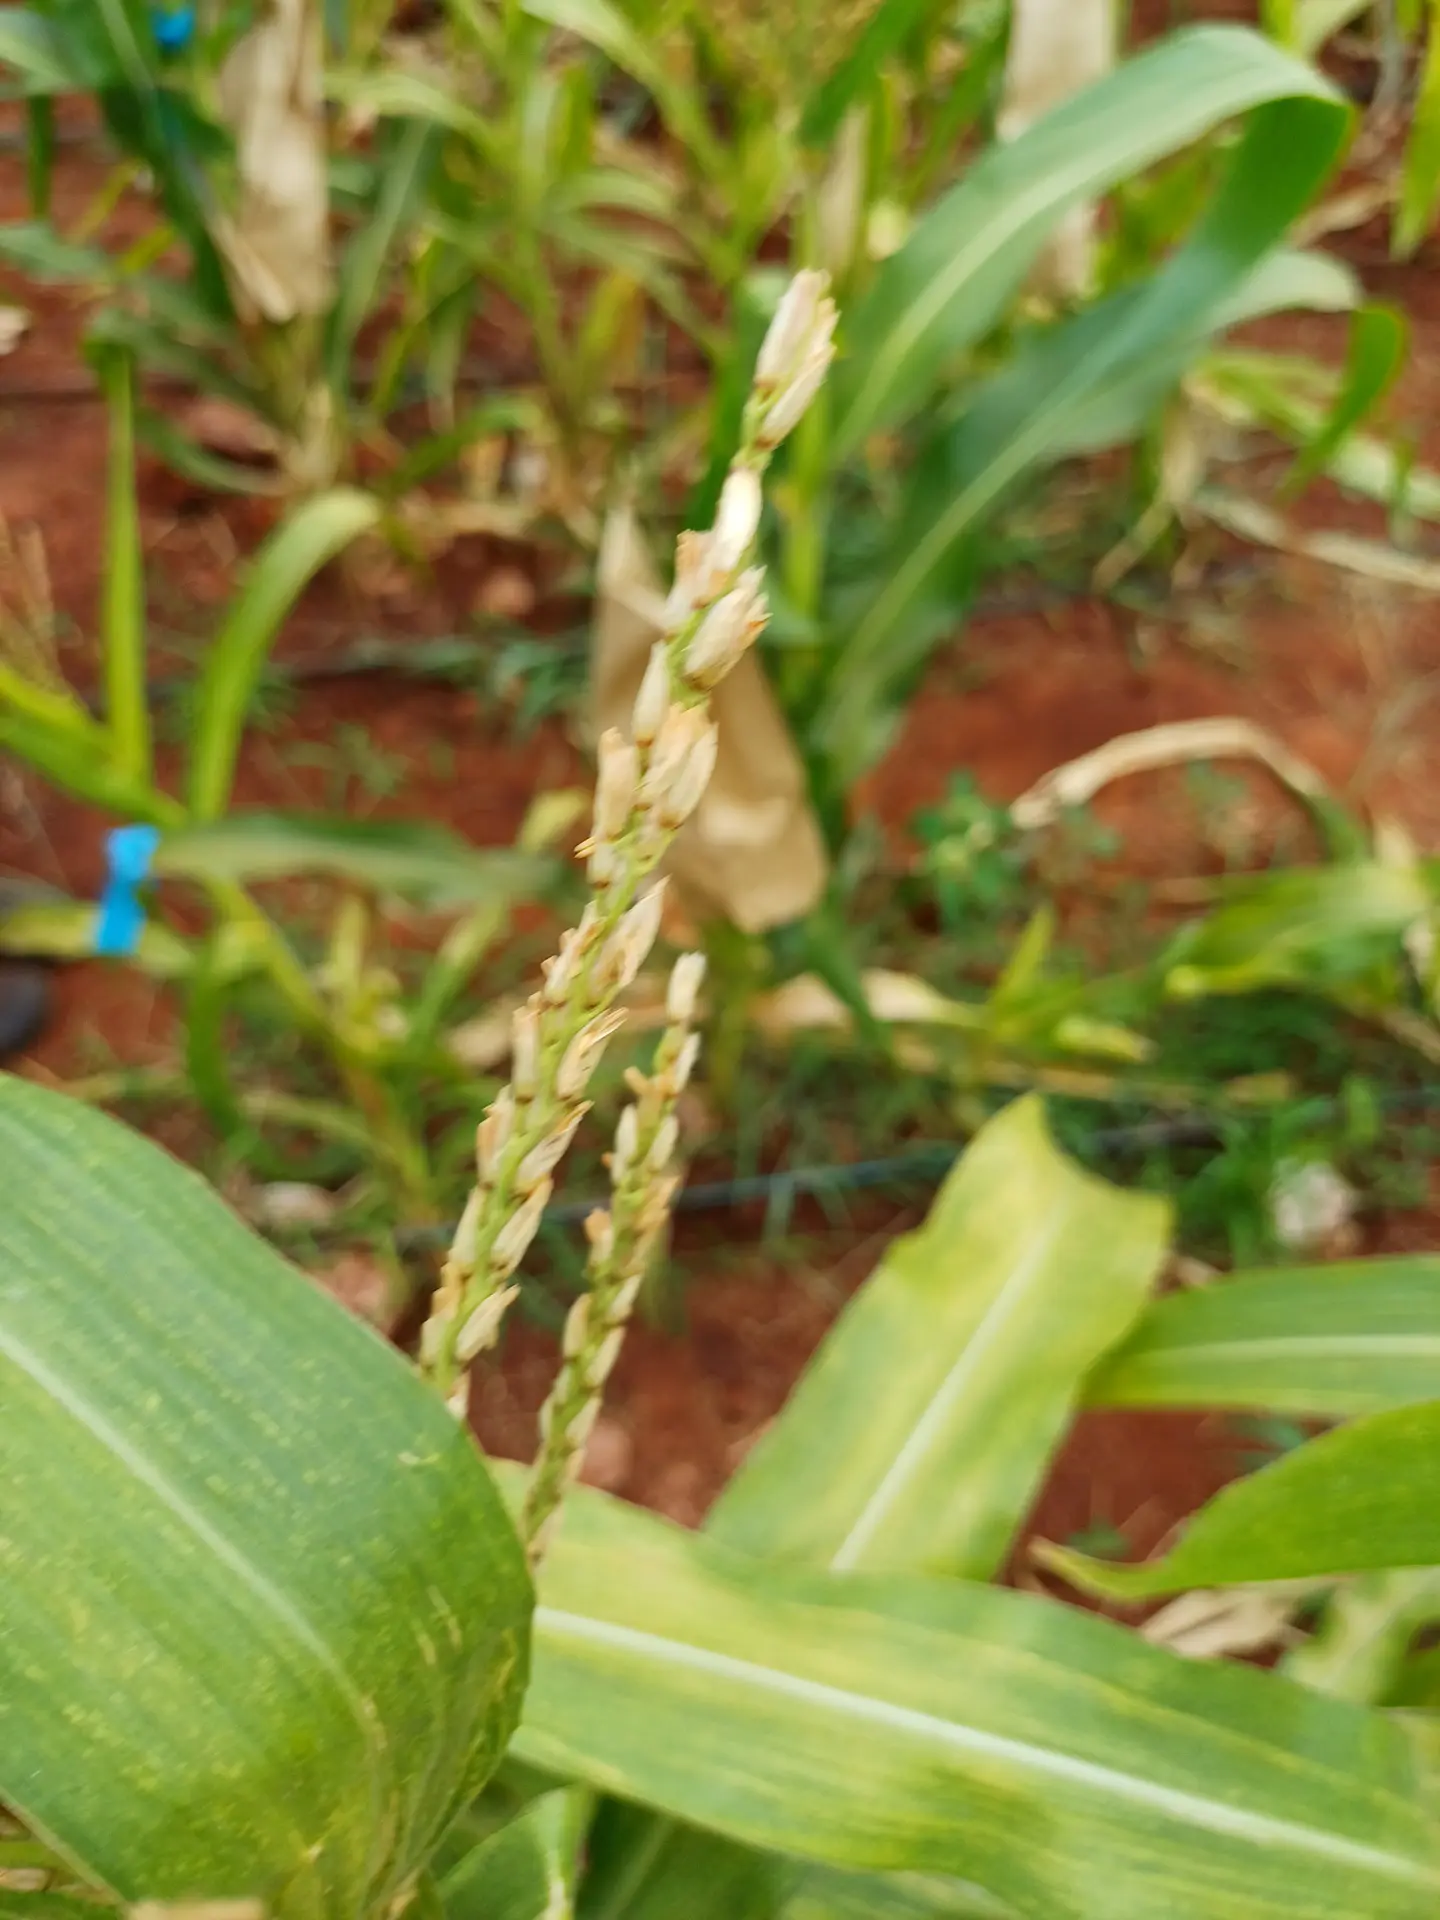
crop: maize
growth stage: flowering
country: Kenya
